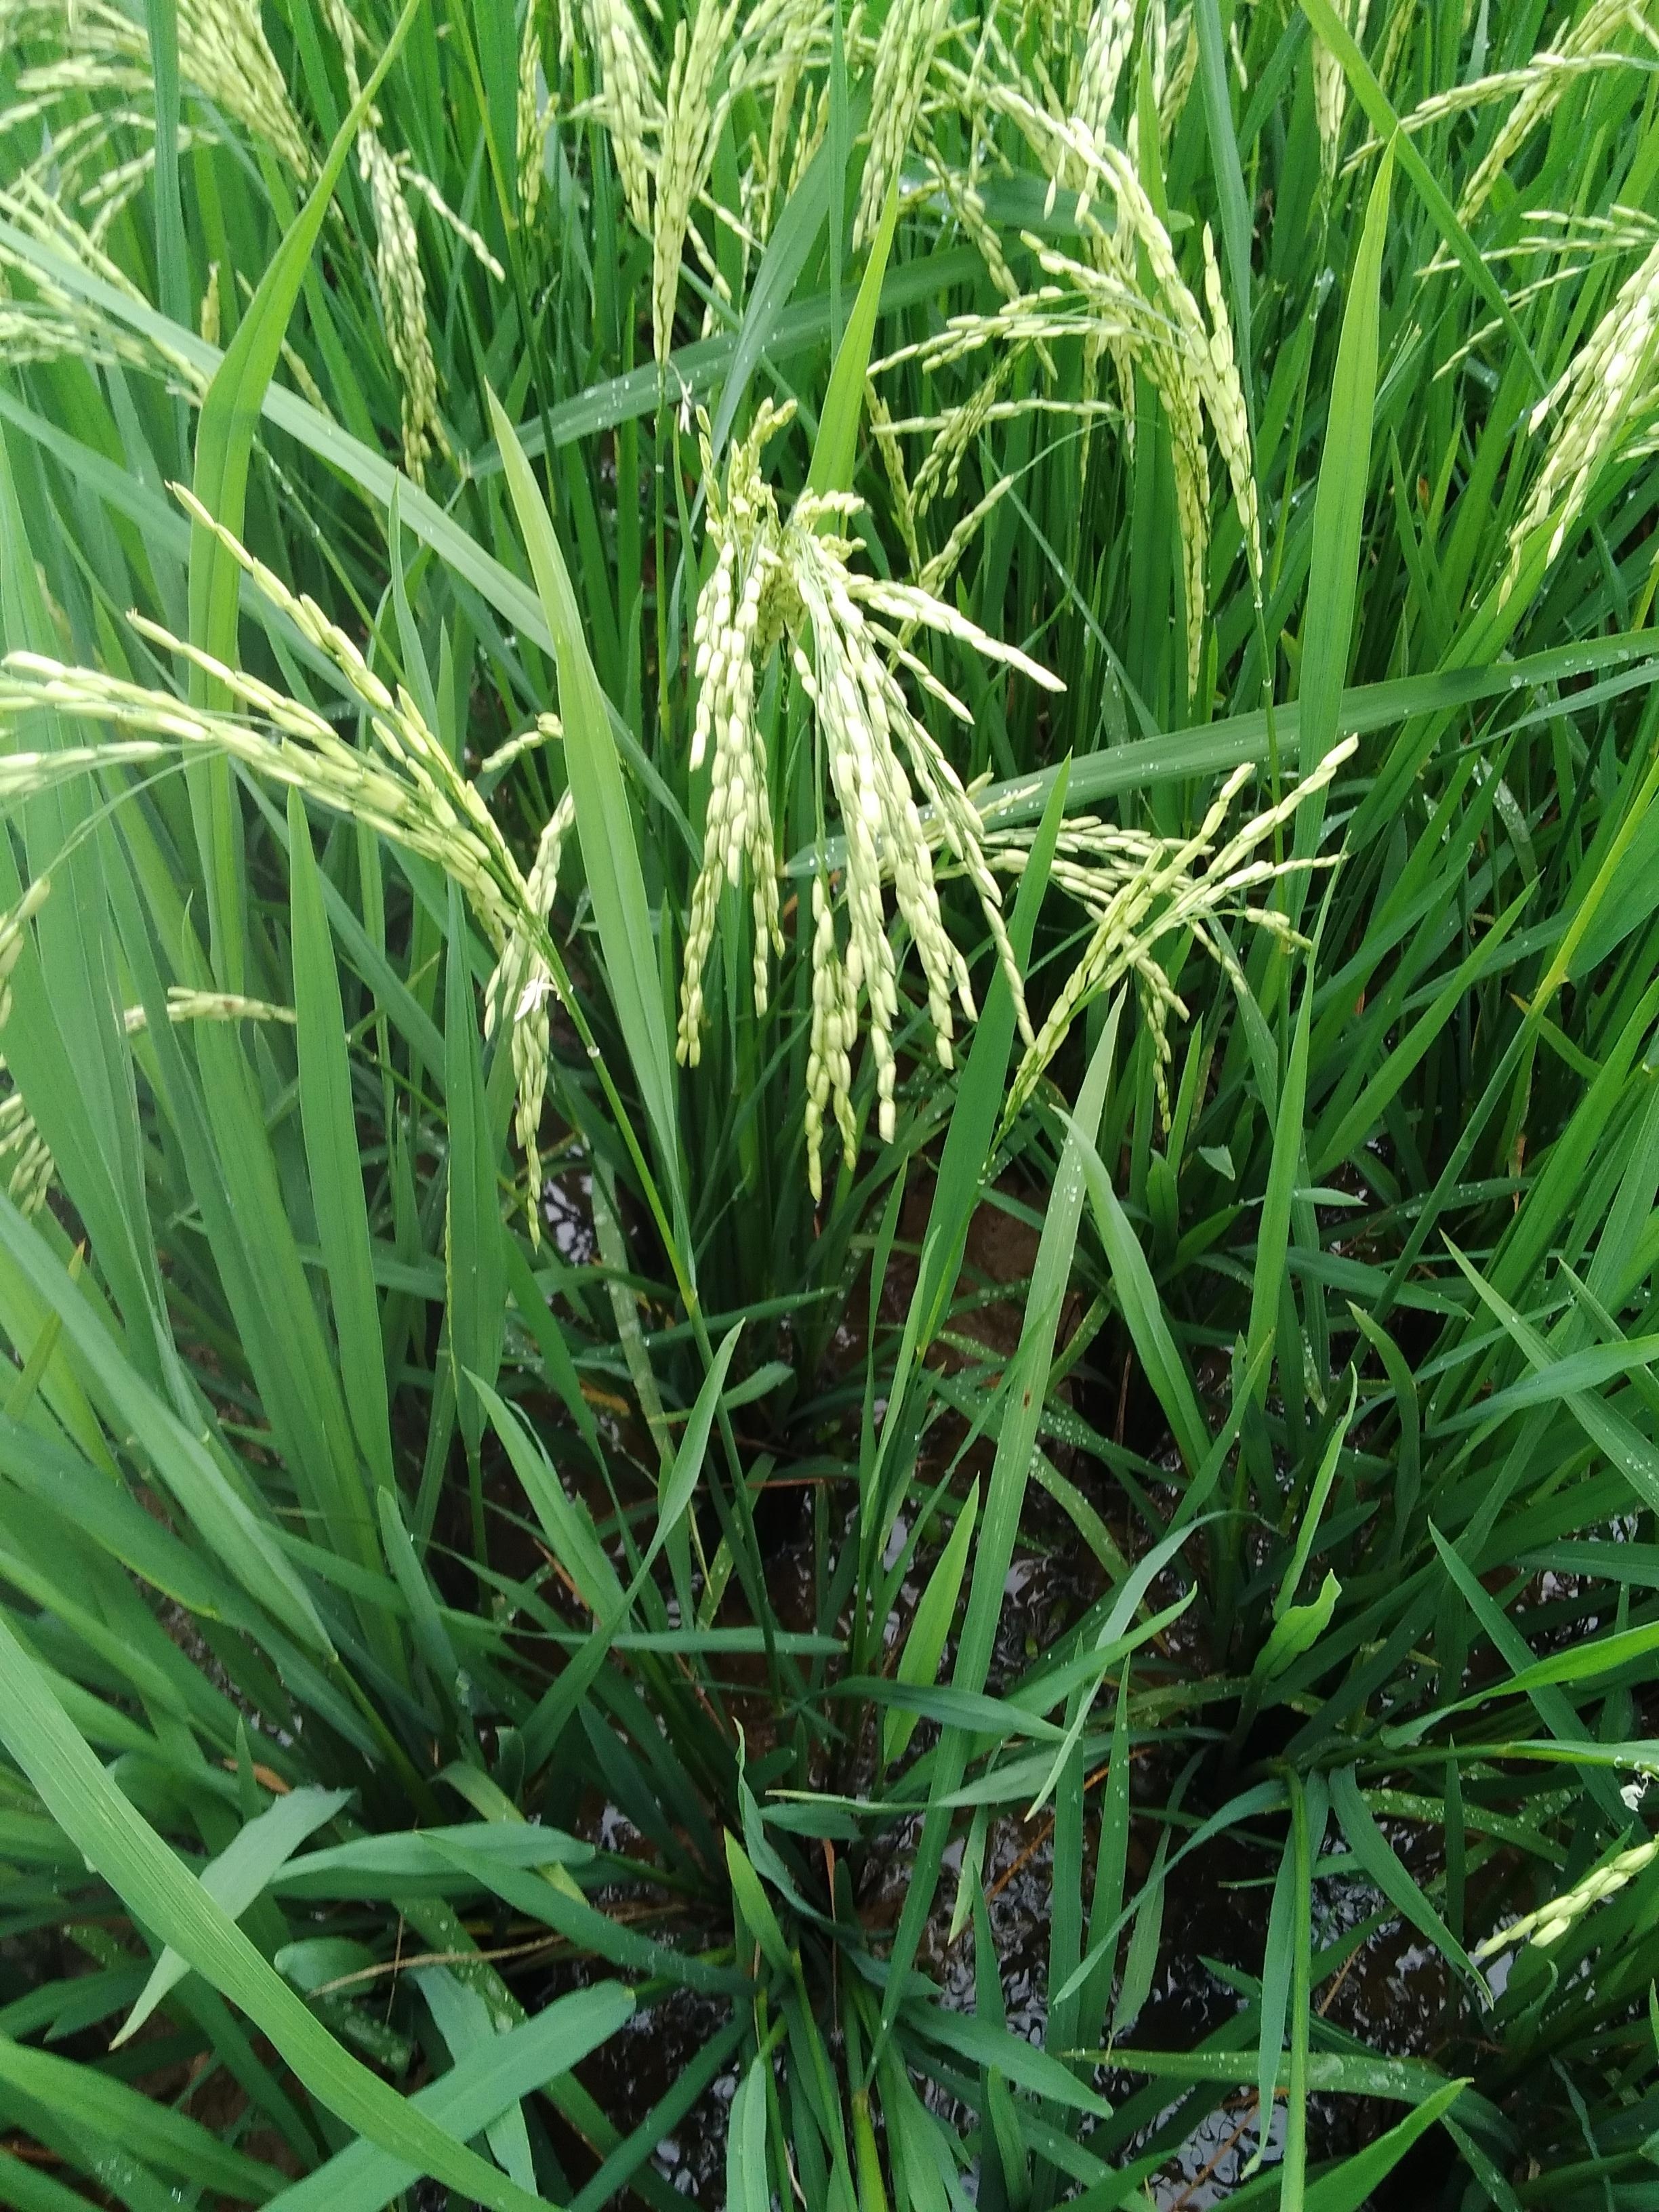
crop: rice
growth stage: stage dough
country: Nigeria
